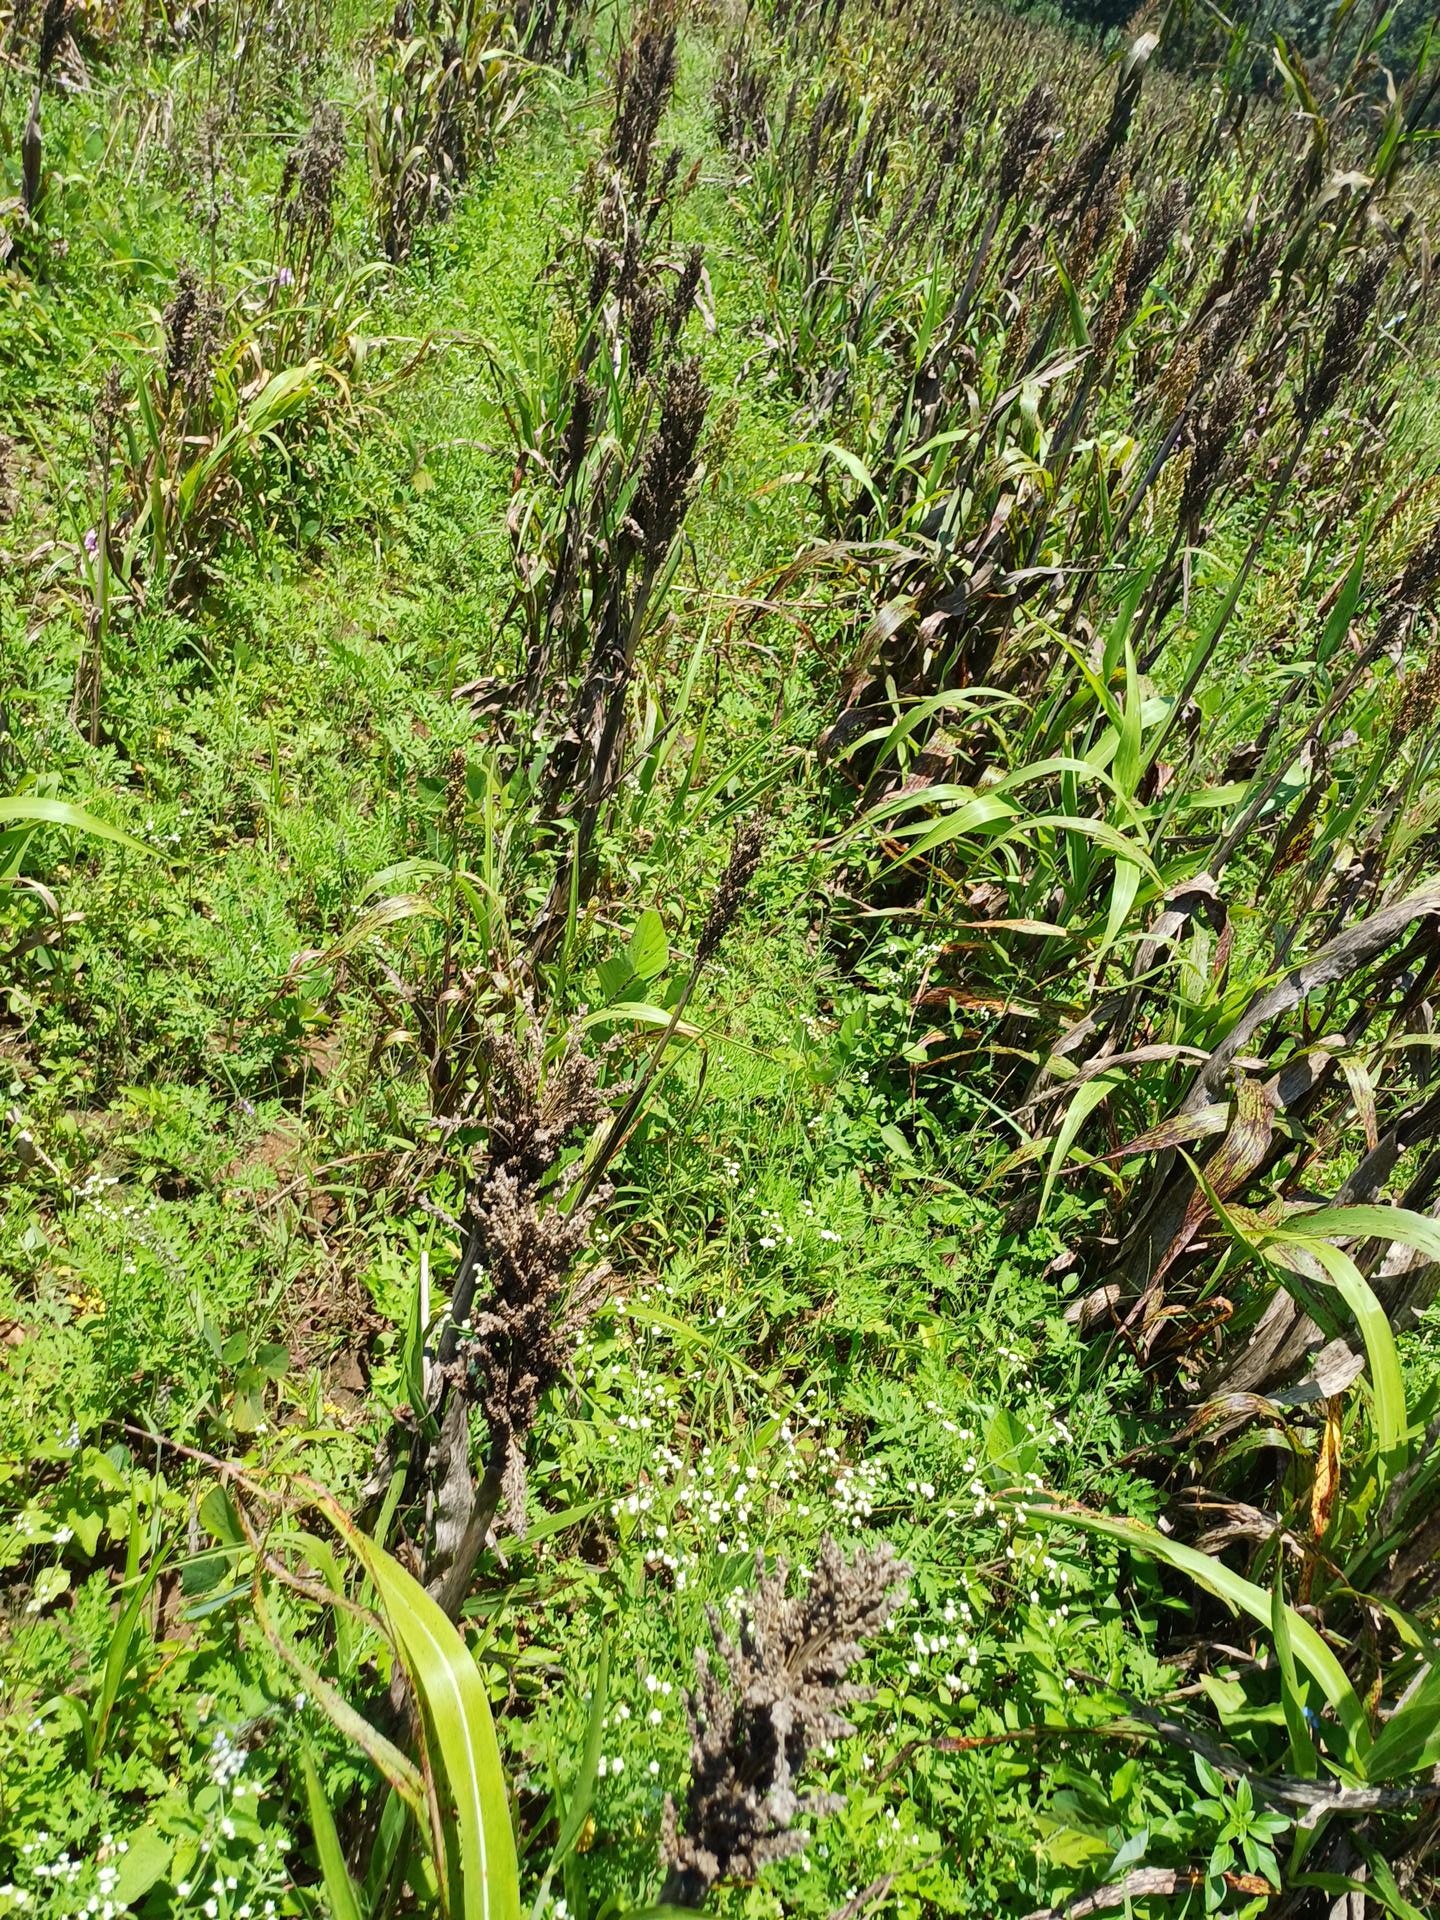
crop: sorghum
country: Kenya
